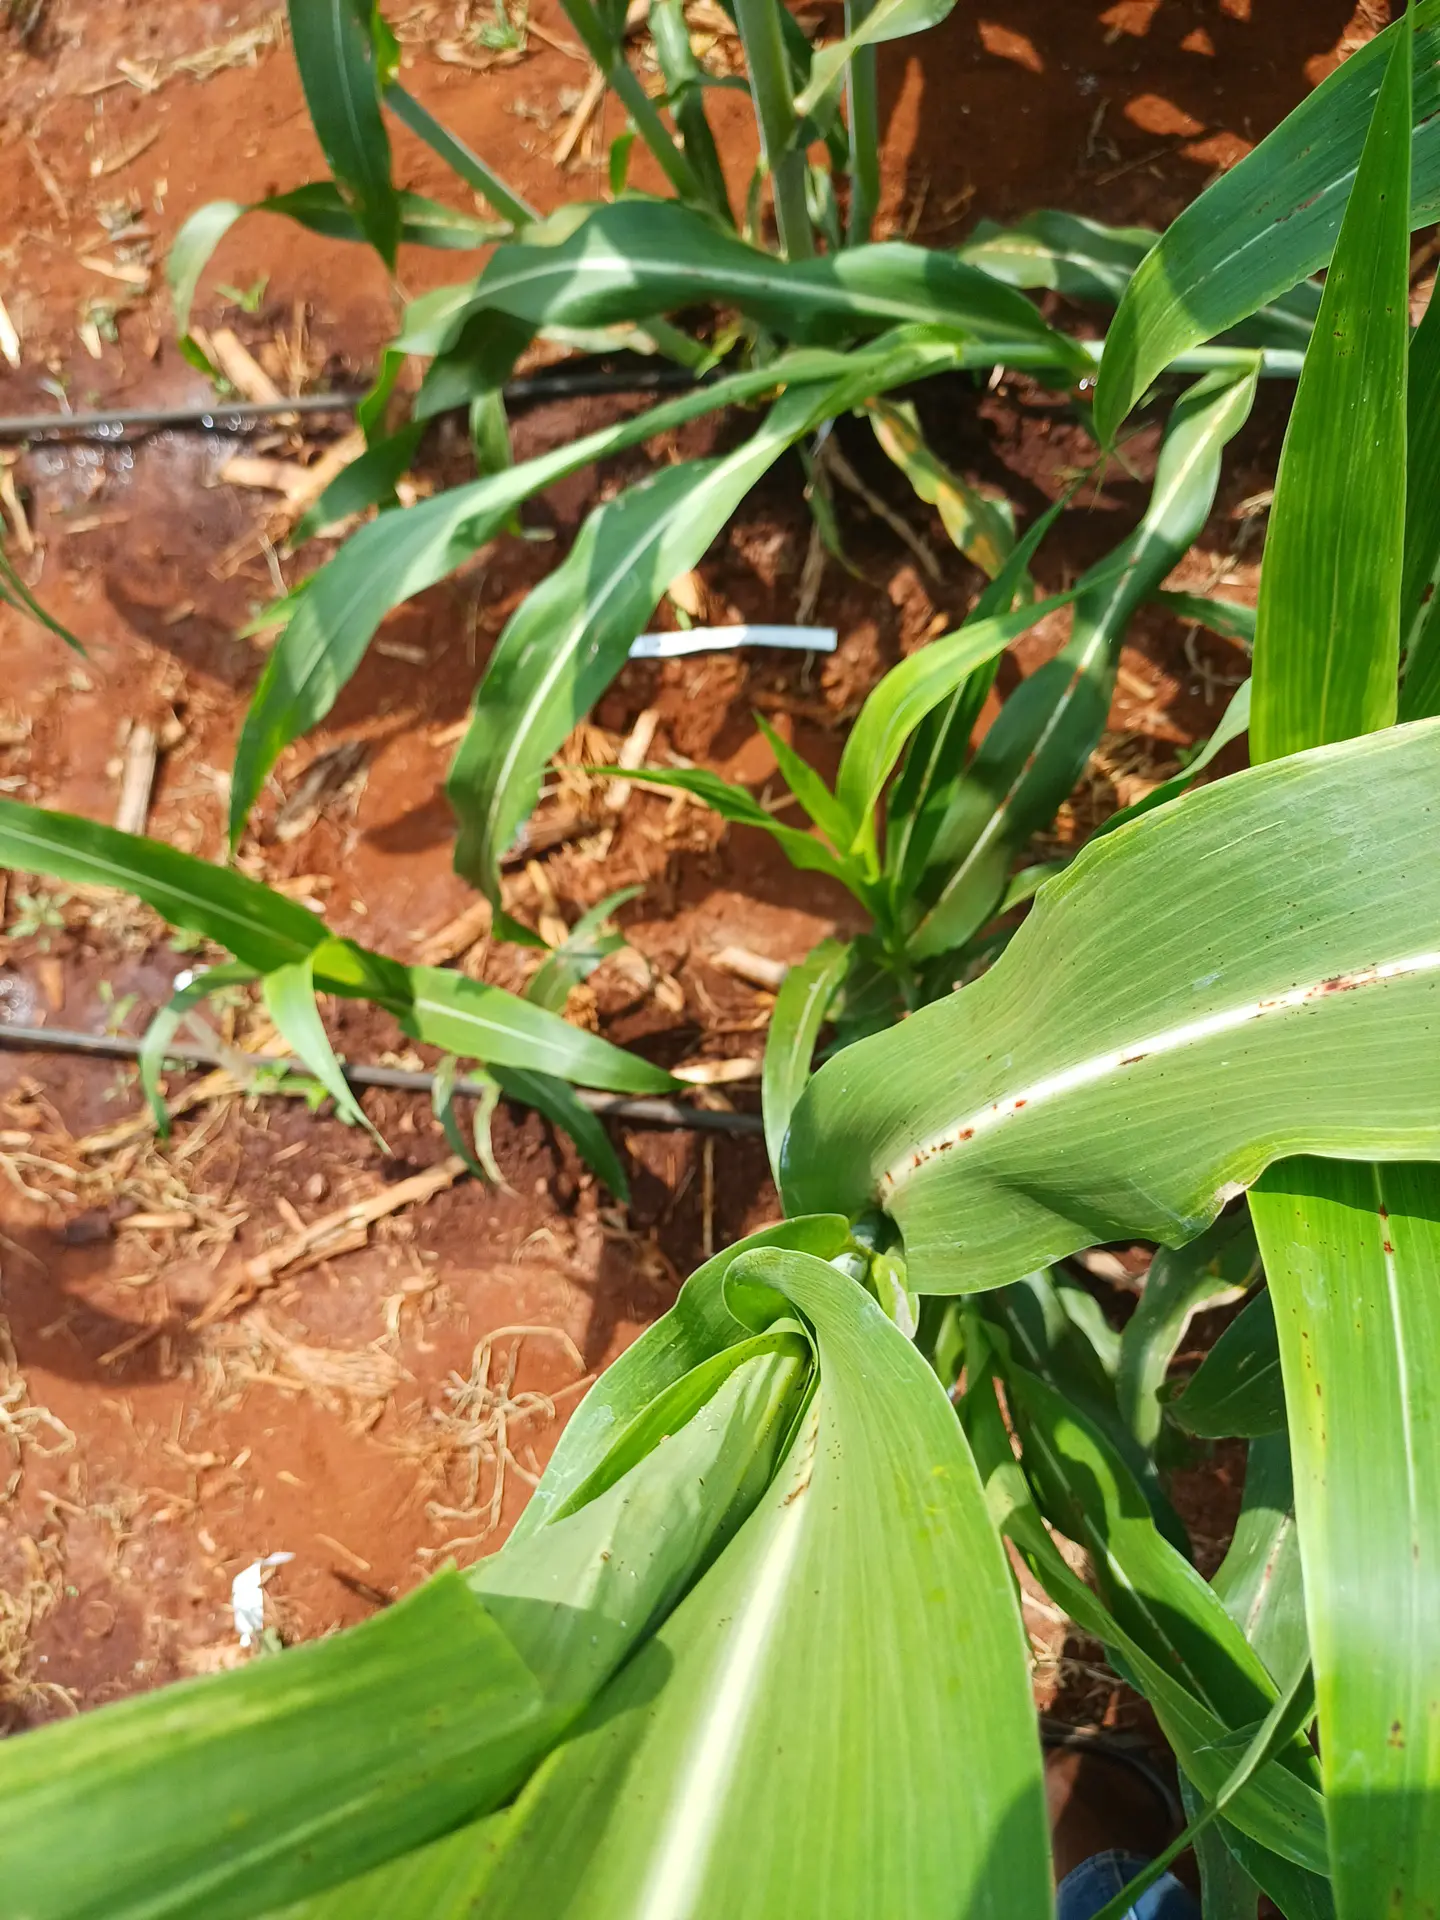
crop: sorghum
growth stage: vegetative
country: Kenya
